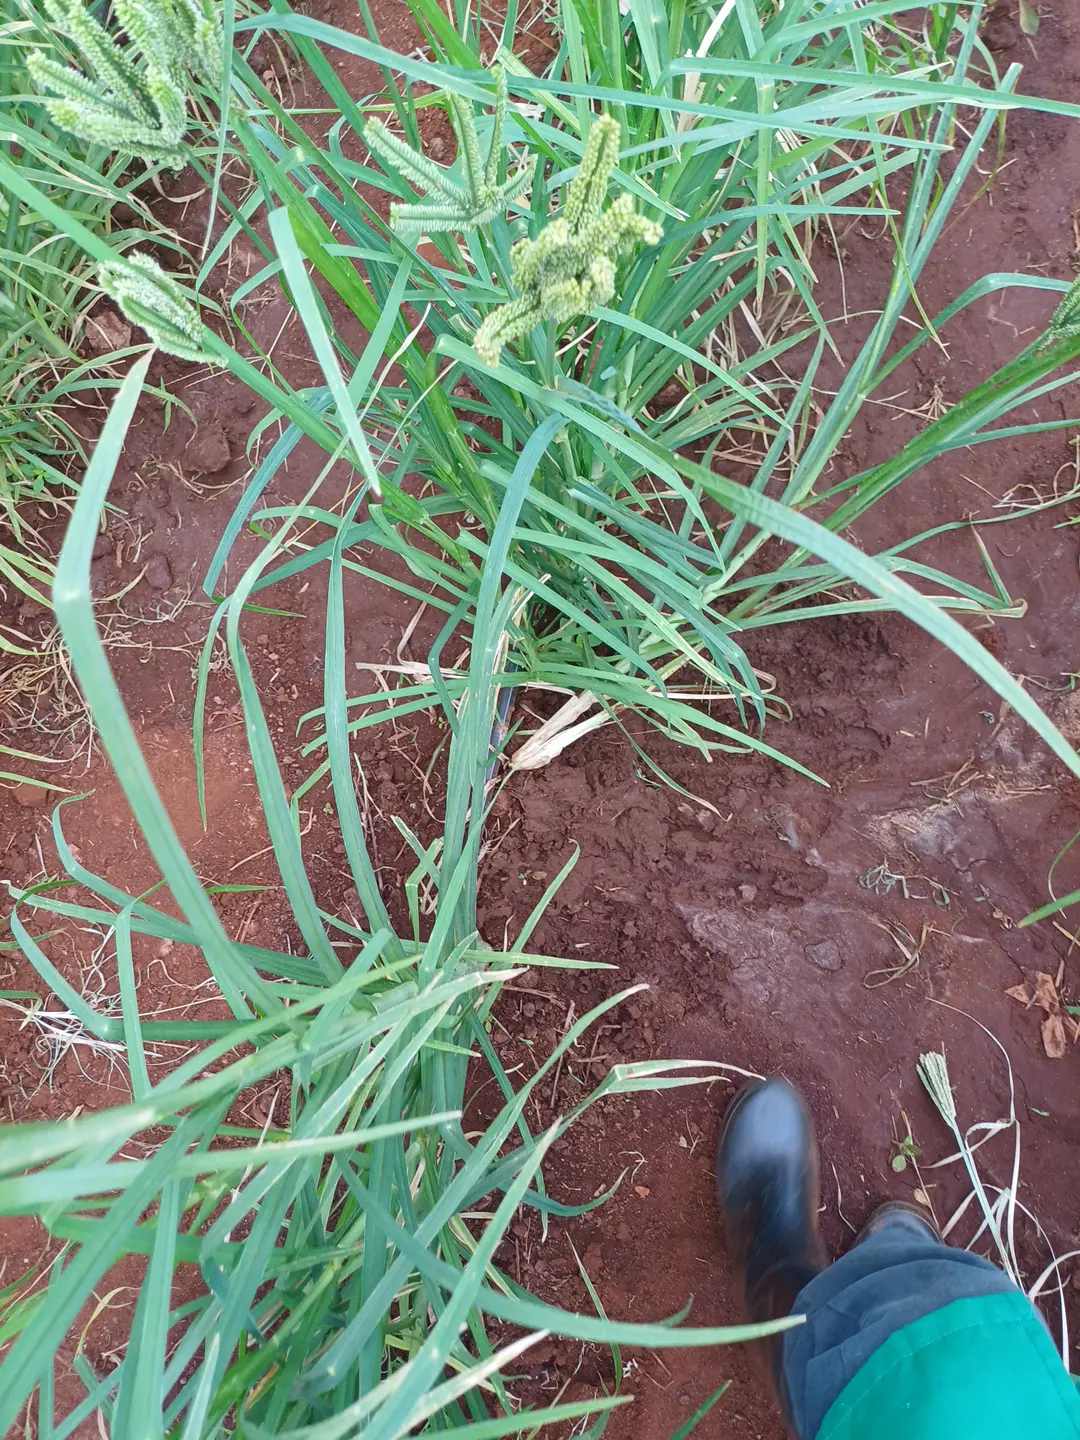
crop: finger millet
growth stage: flowering
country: Kenya
